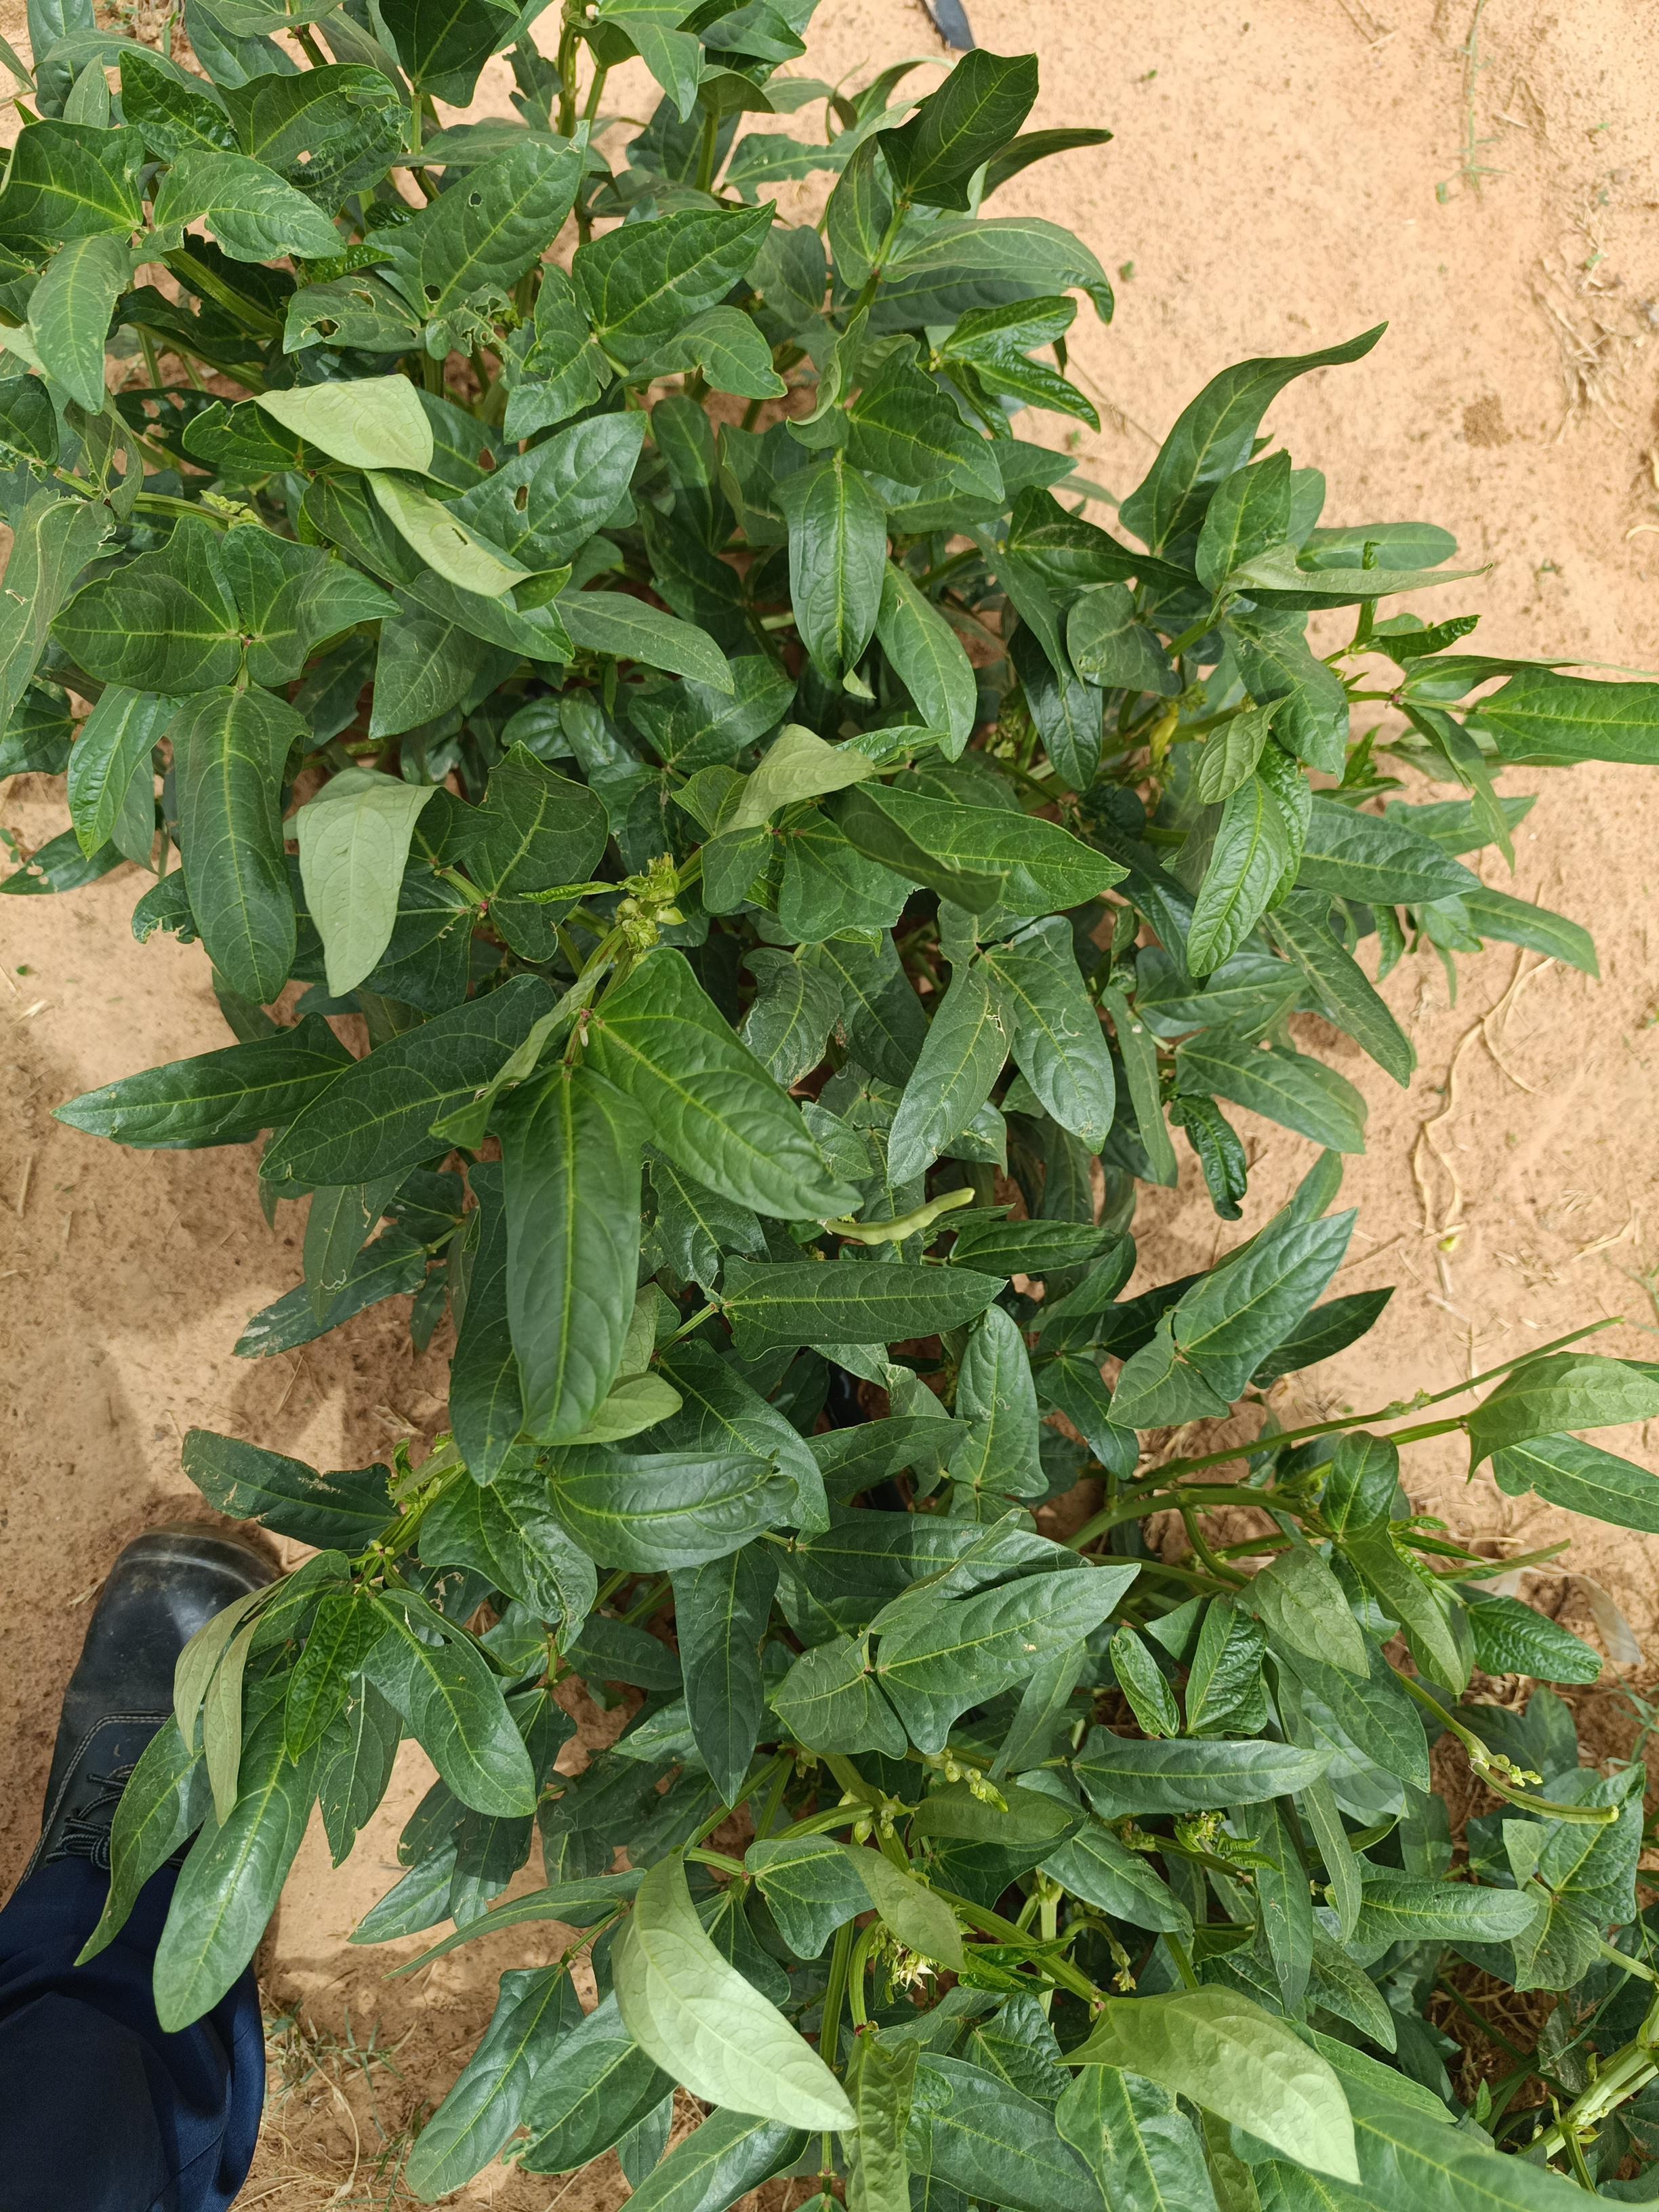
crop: cowpea
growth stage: flowering
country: Nigeria
